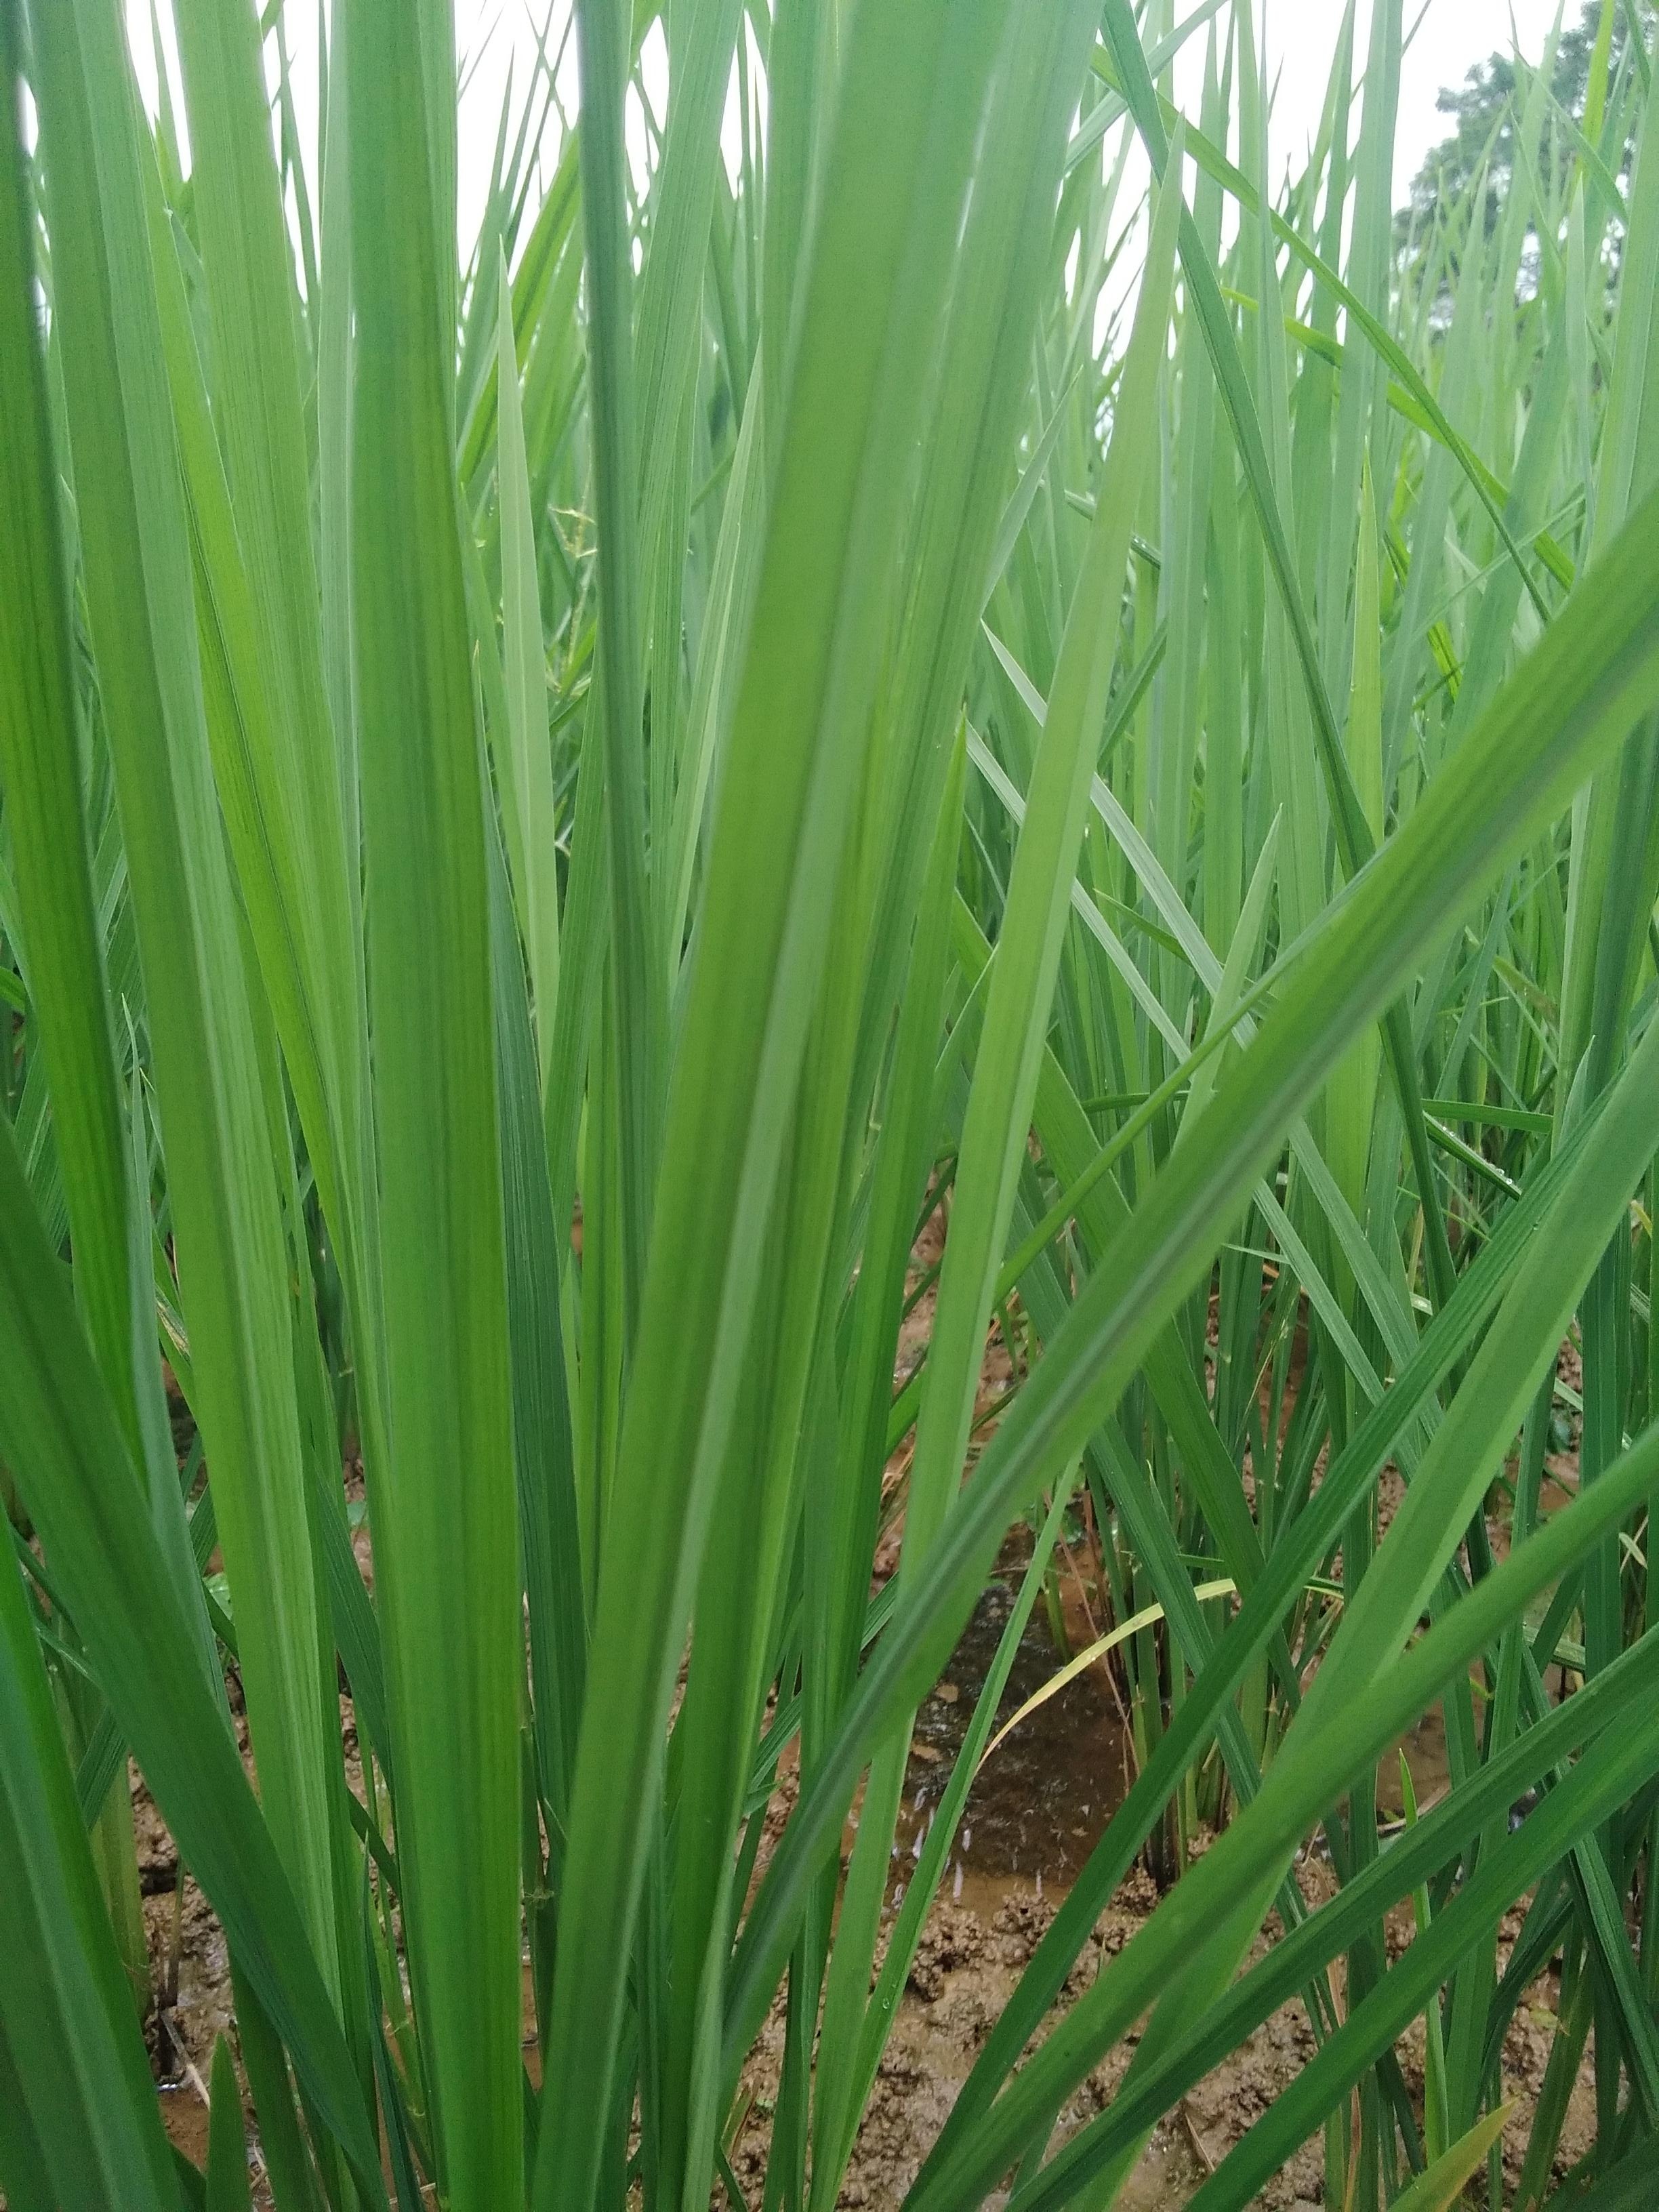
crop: rice
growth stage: vegetative
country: Nigeria
